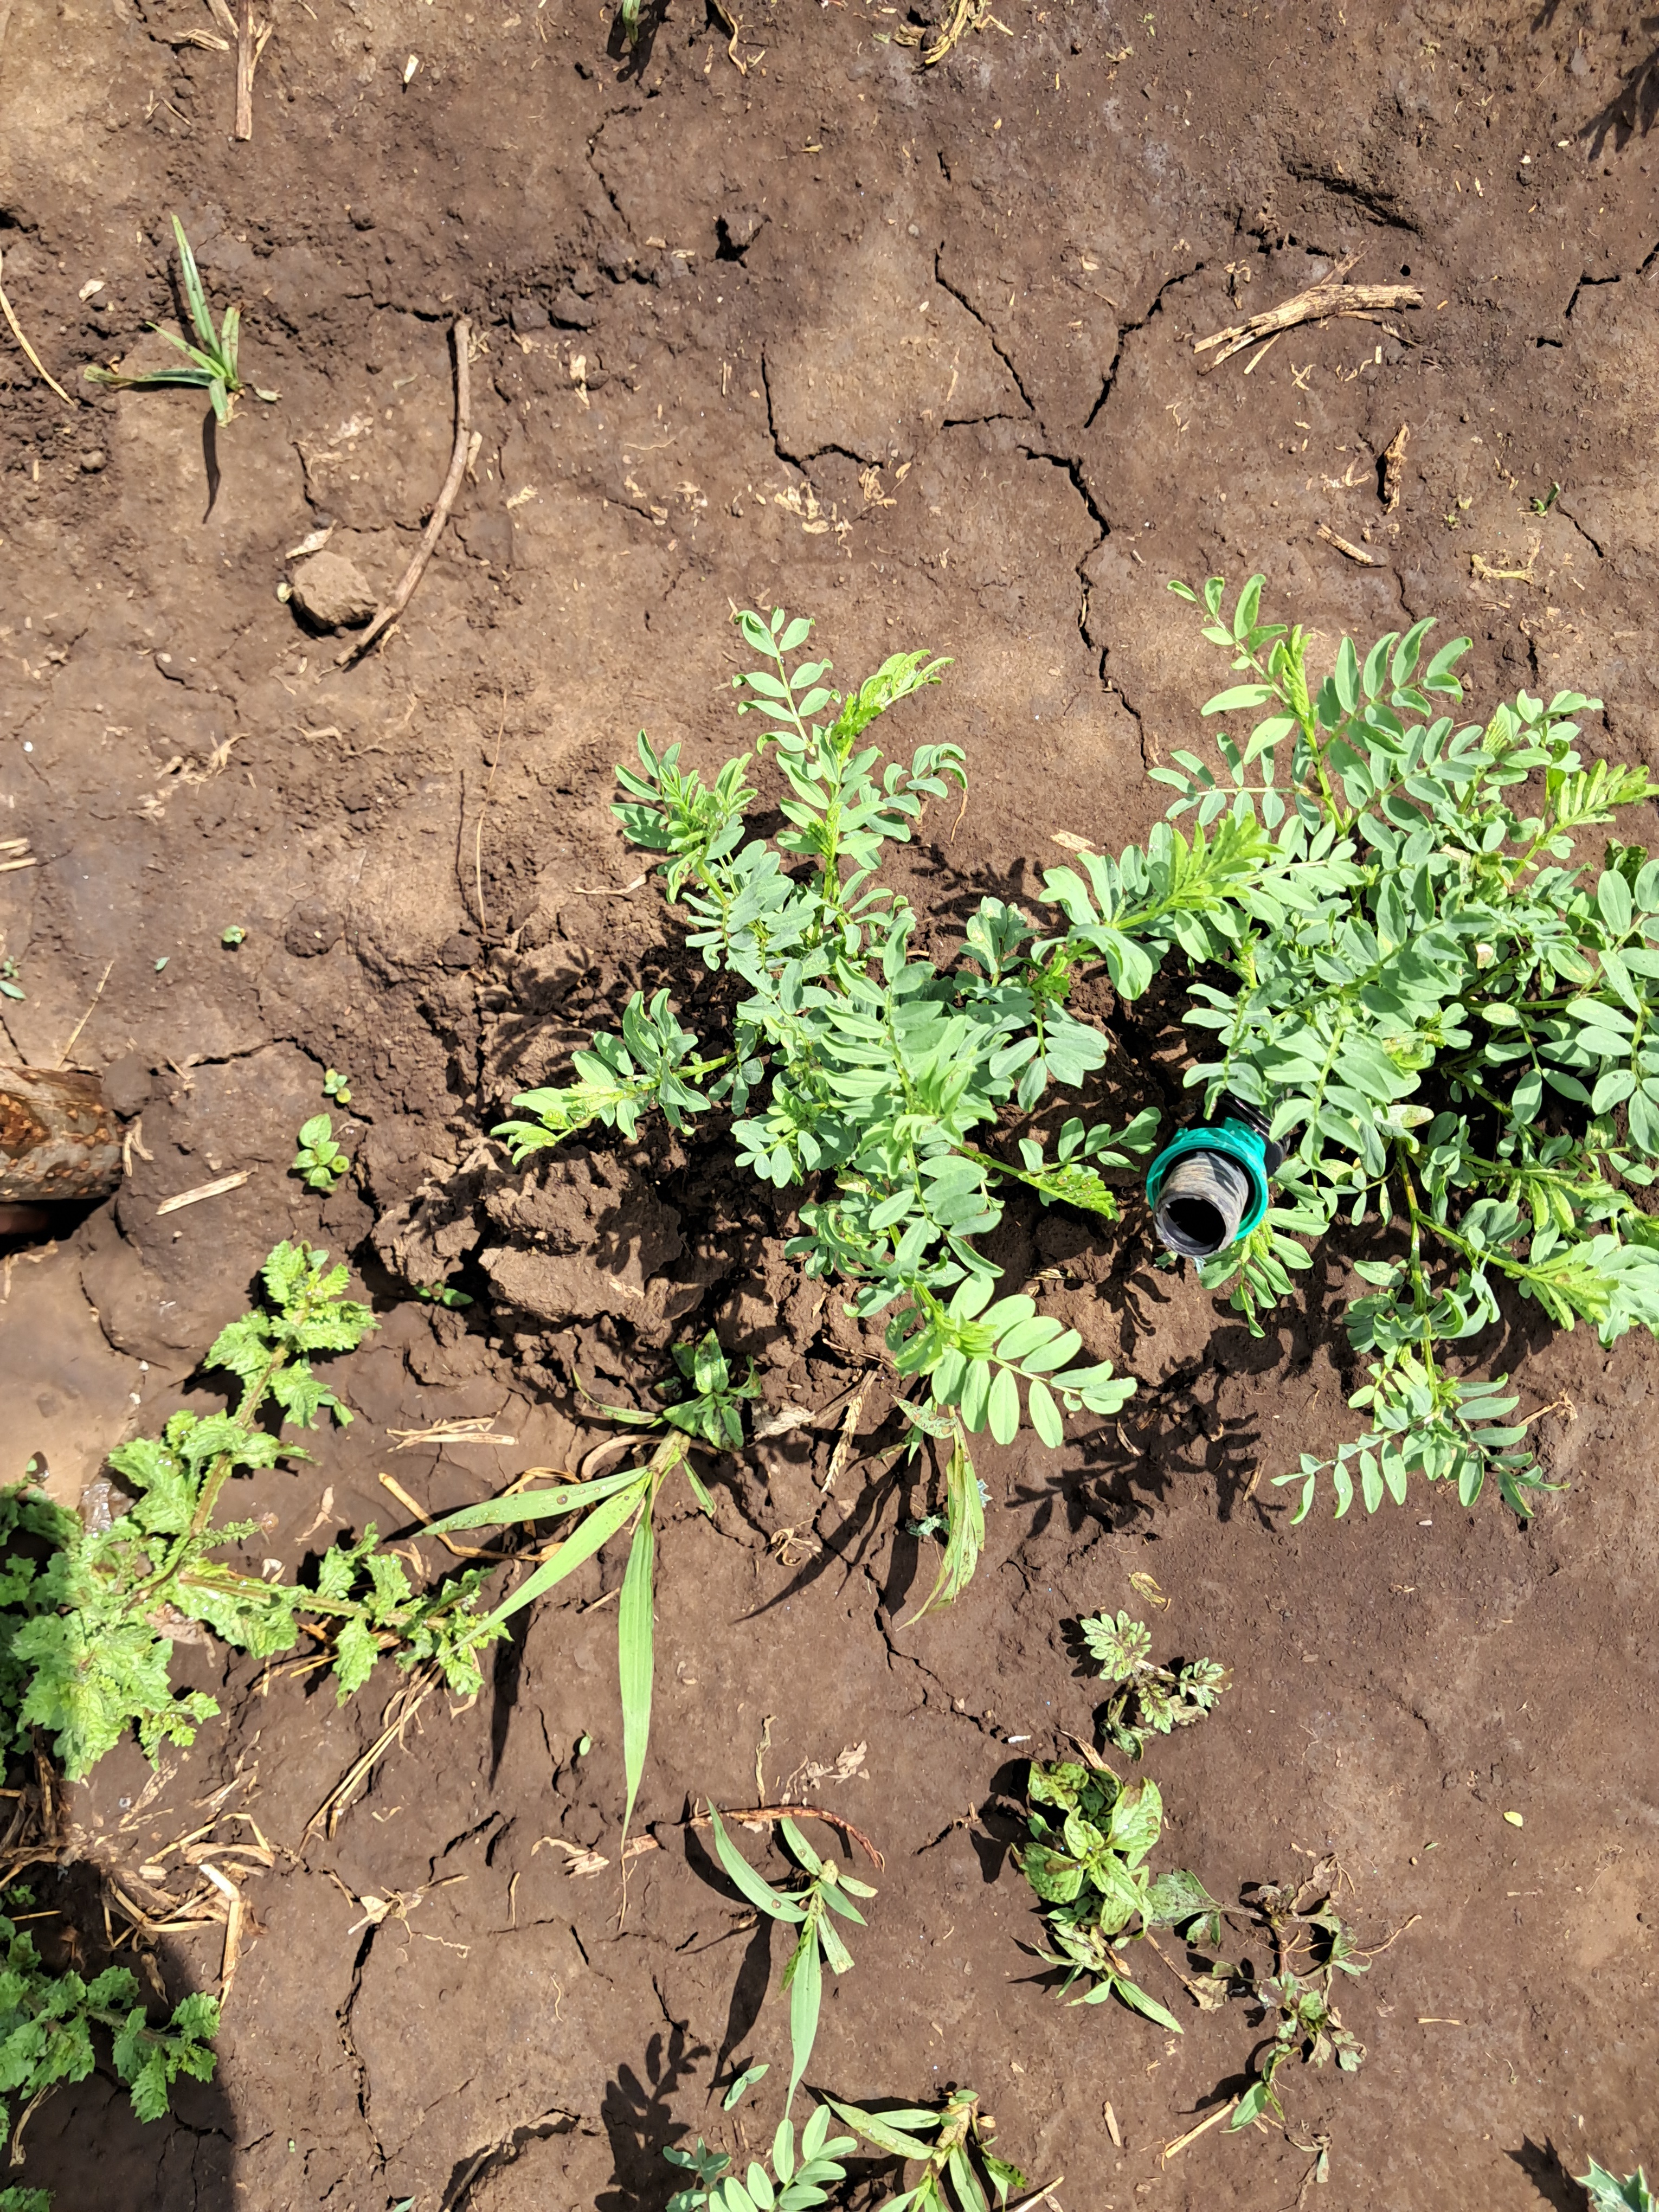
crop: lentil
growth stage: vegetative
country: Tanzania
